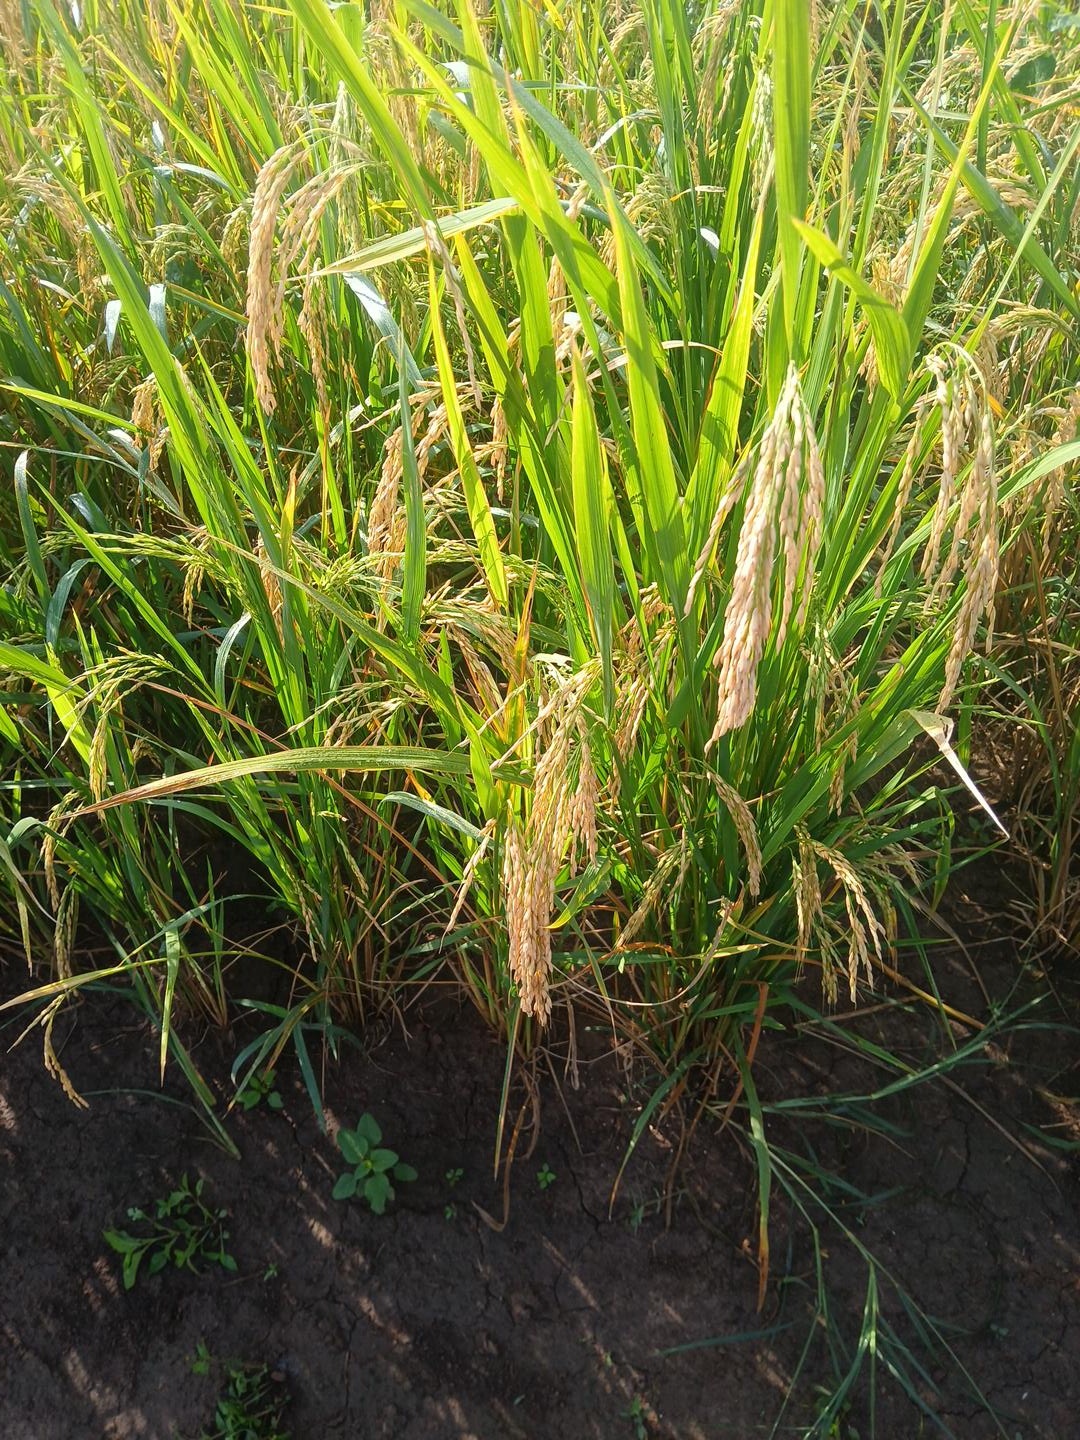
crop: rice
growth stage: ripening
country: Côte d'Ivoire
